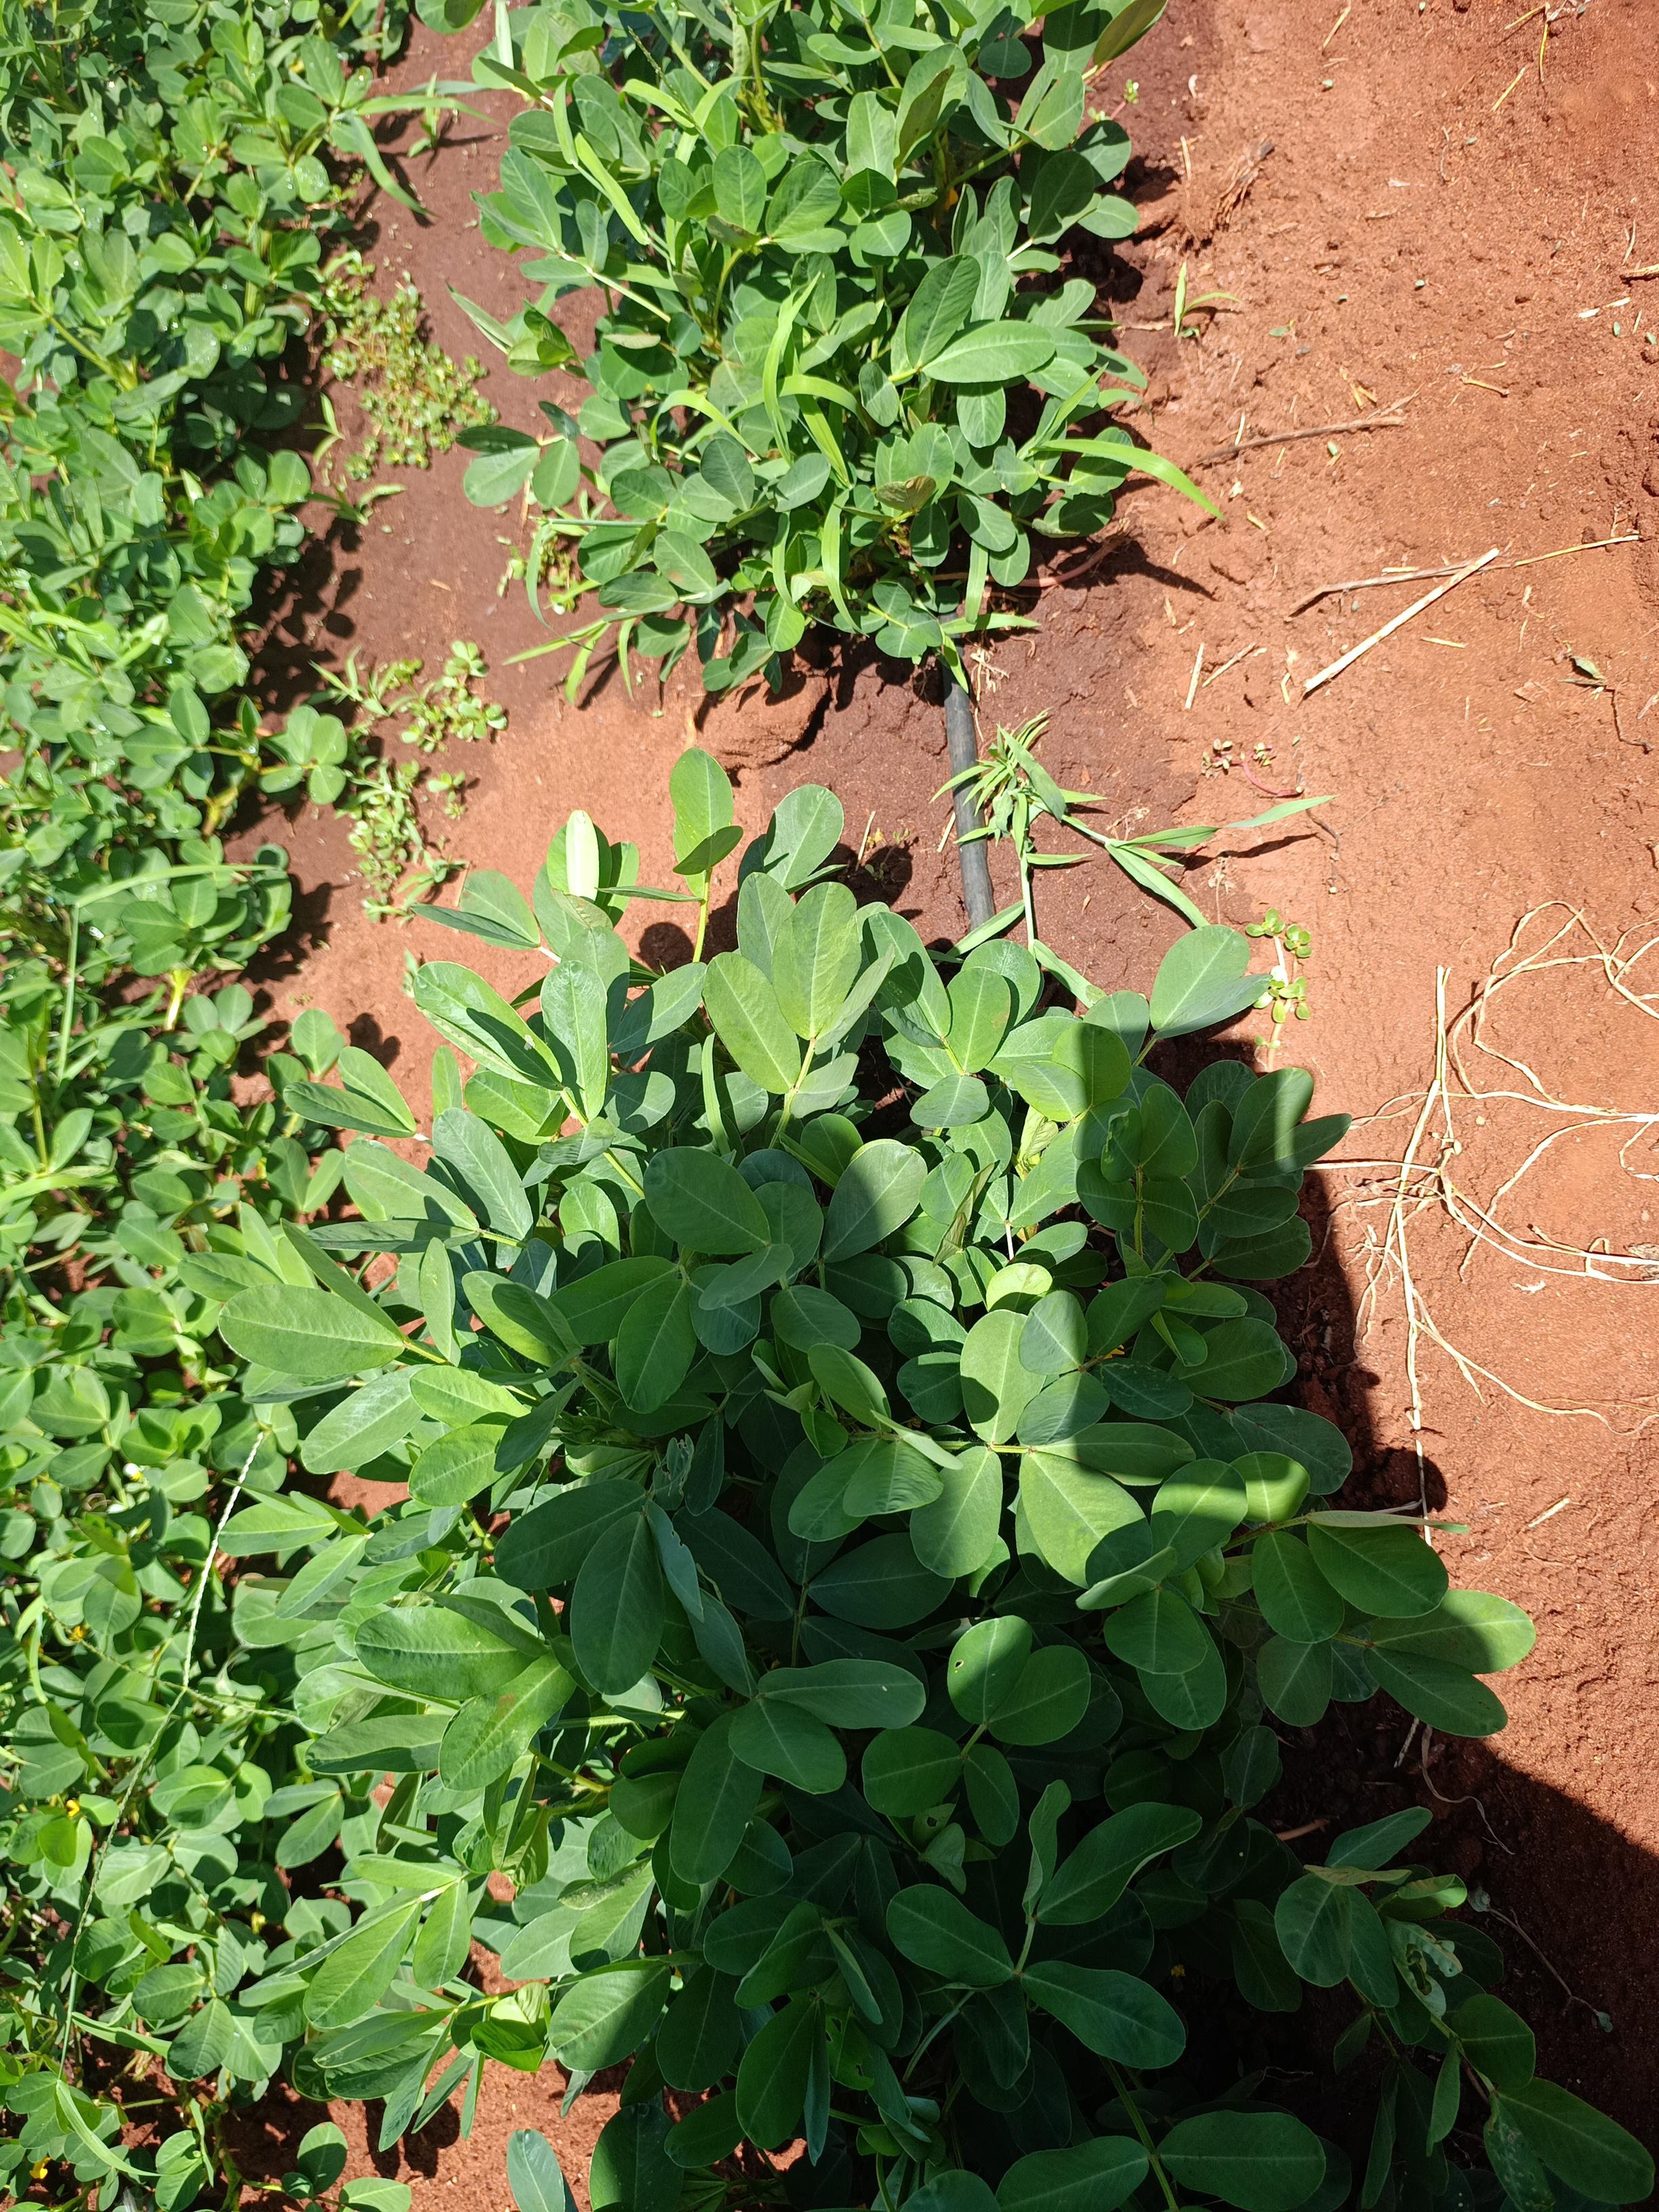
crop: groundnut
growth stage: flowering
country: Kenya
